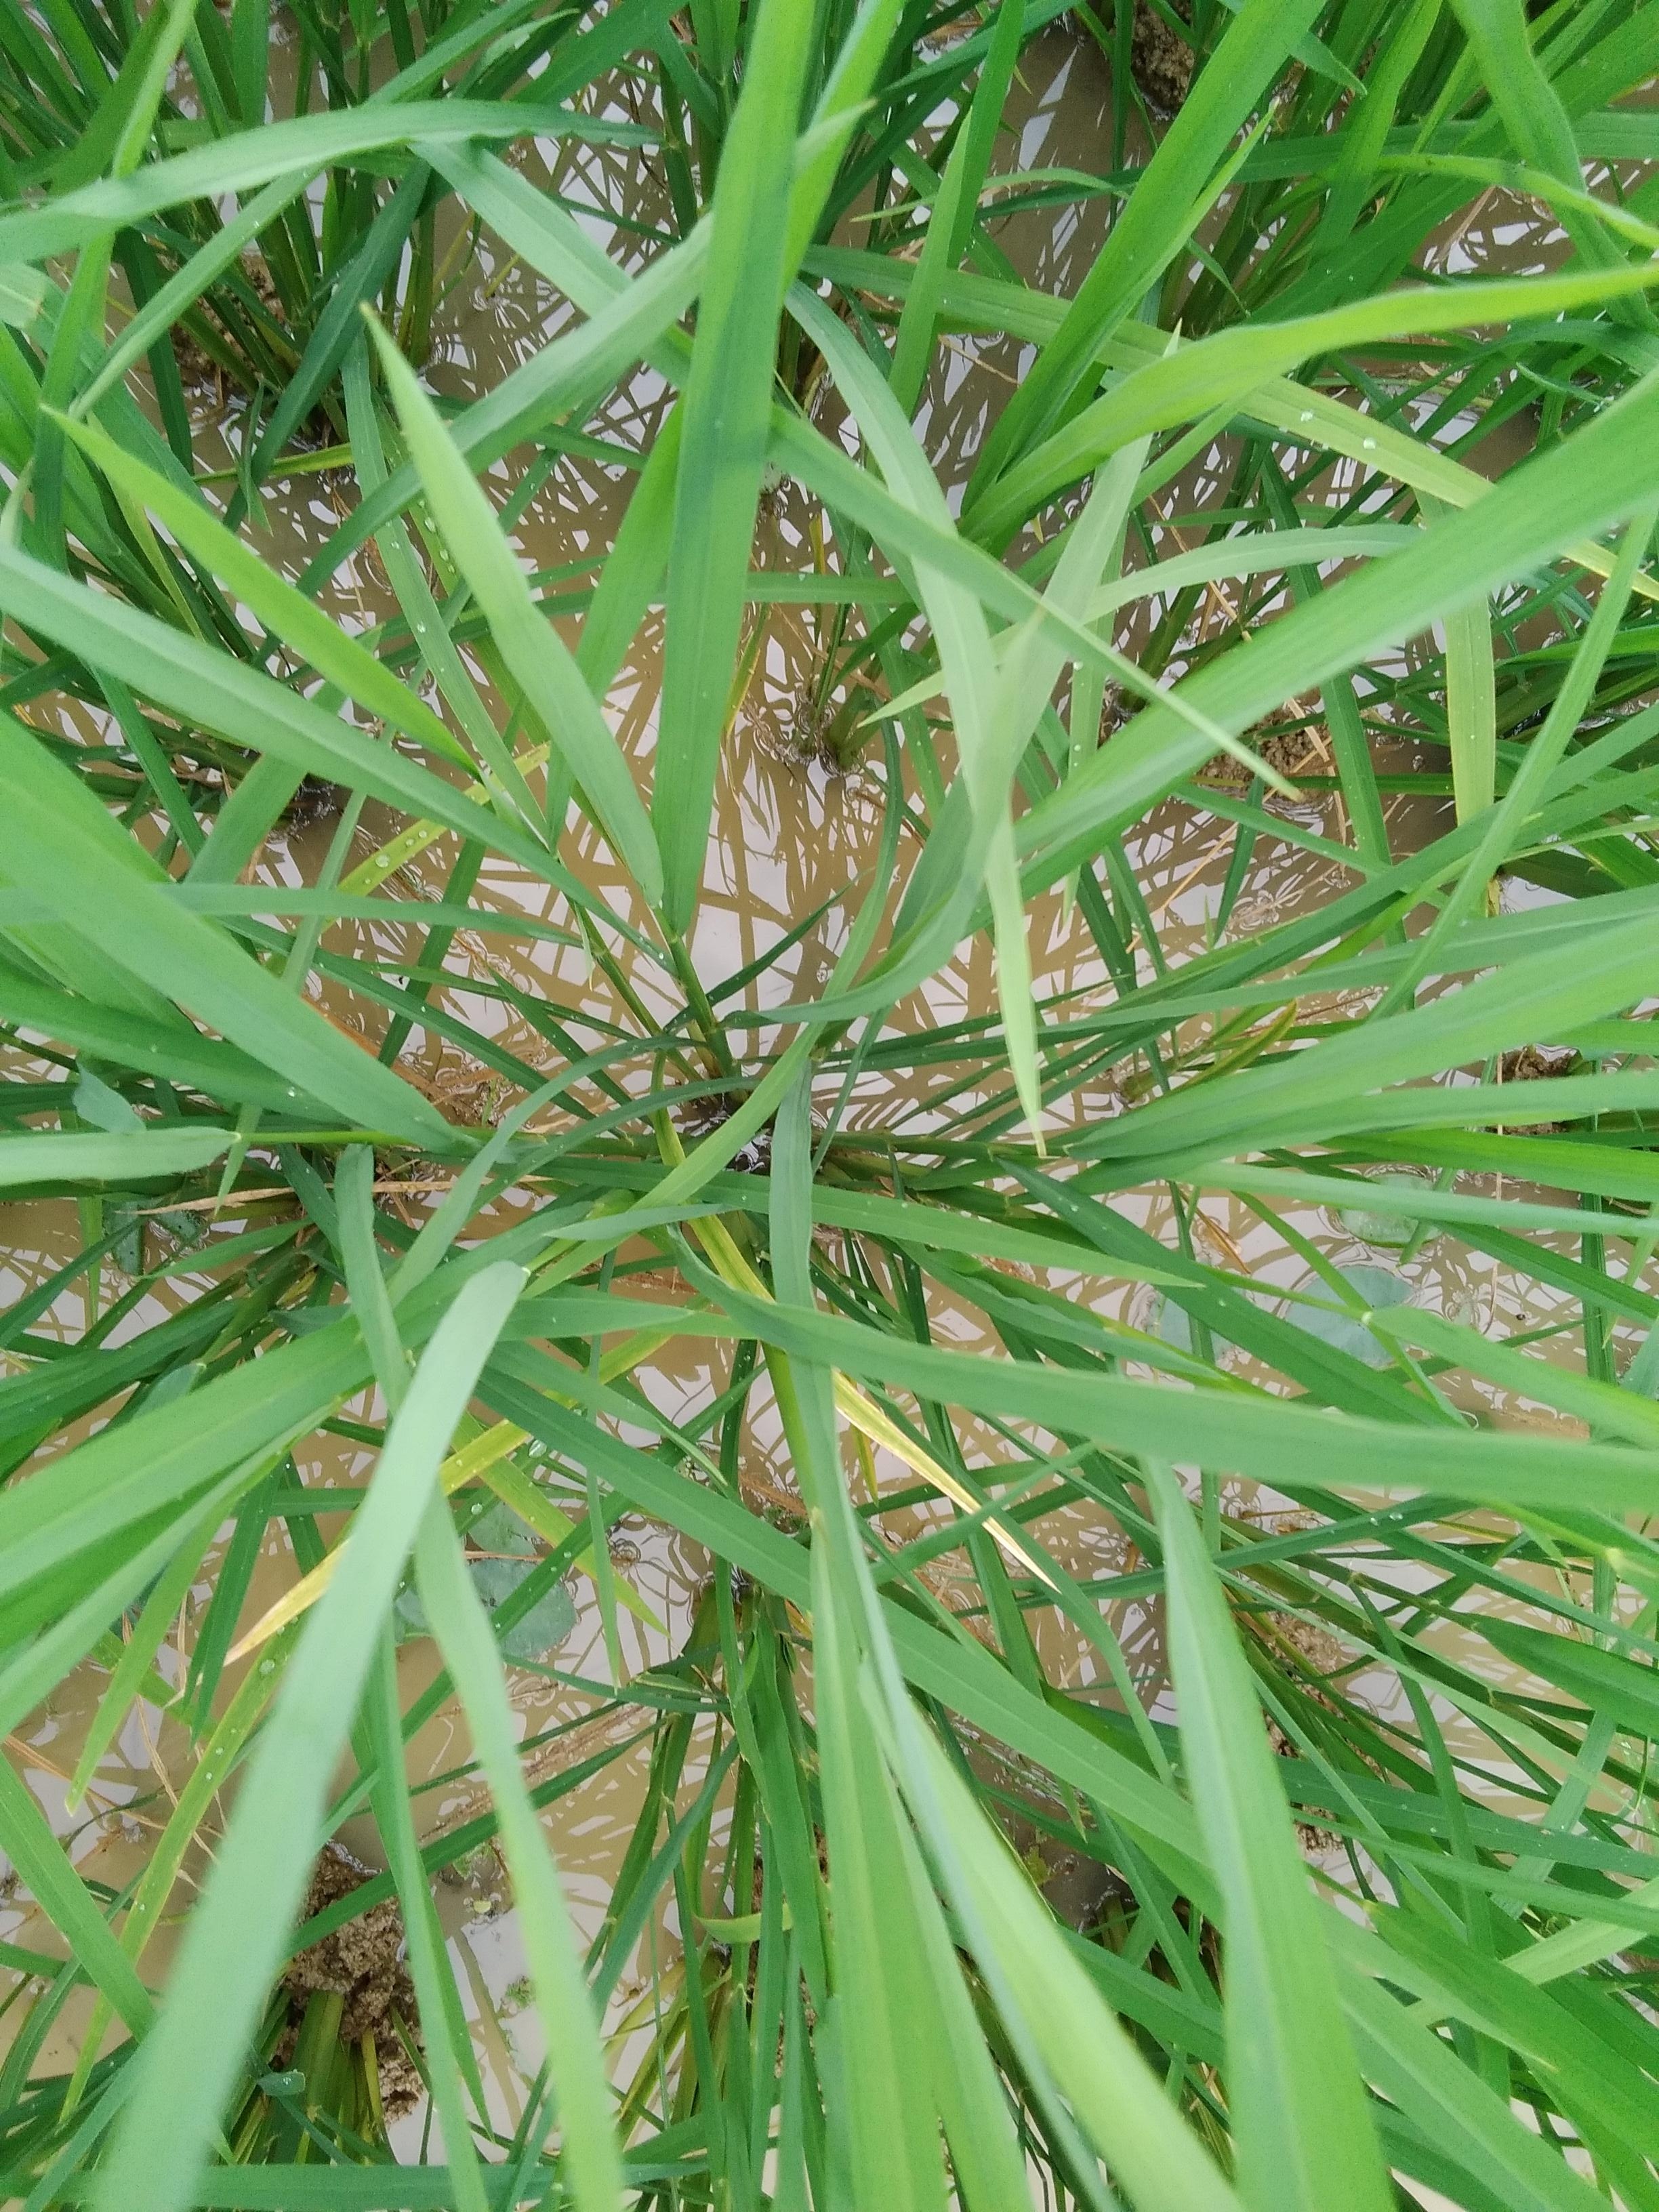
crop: rice
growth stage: heading tuber
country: Nigeria
